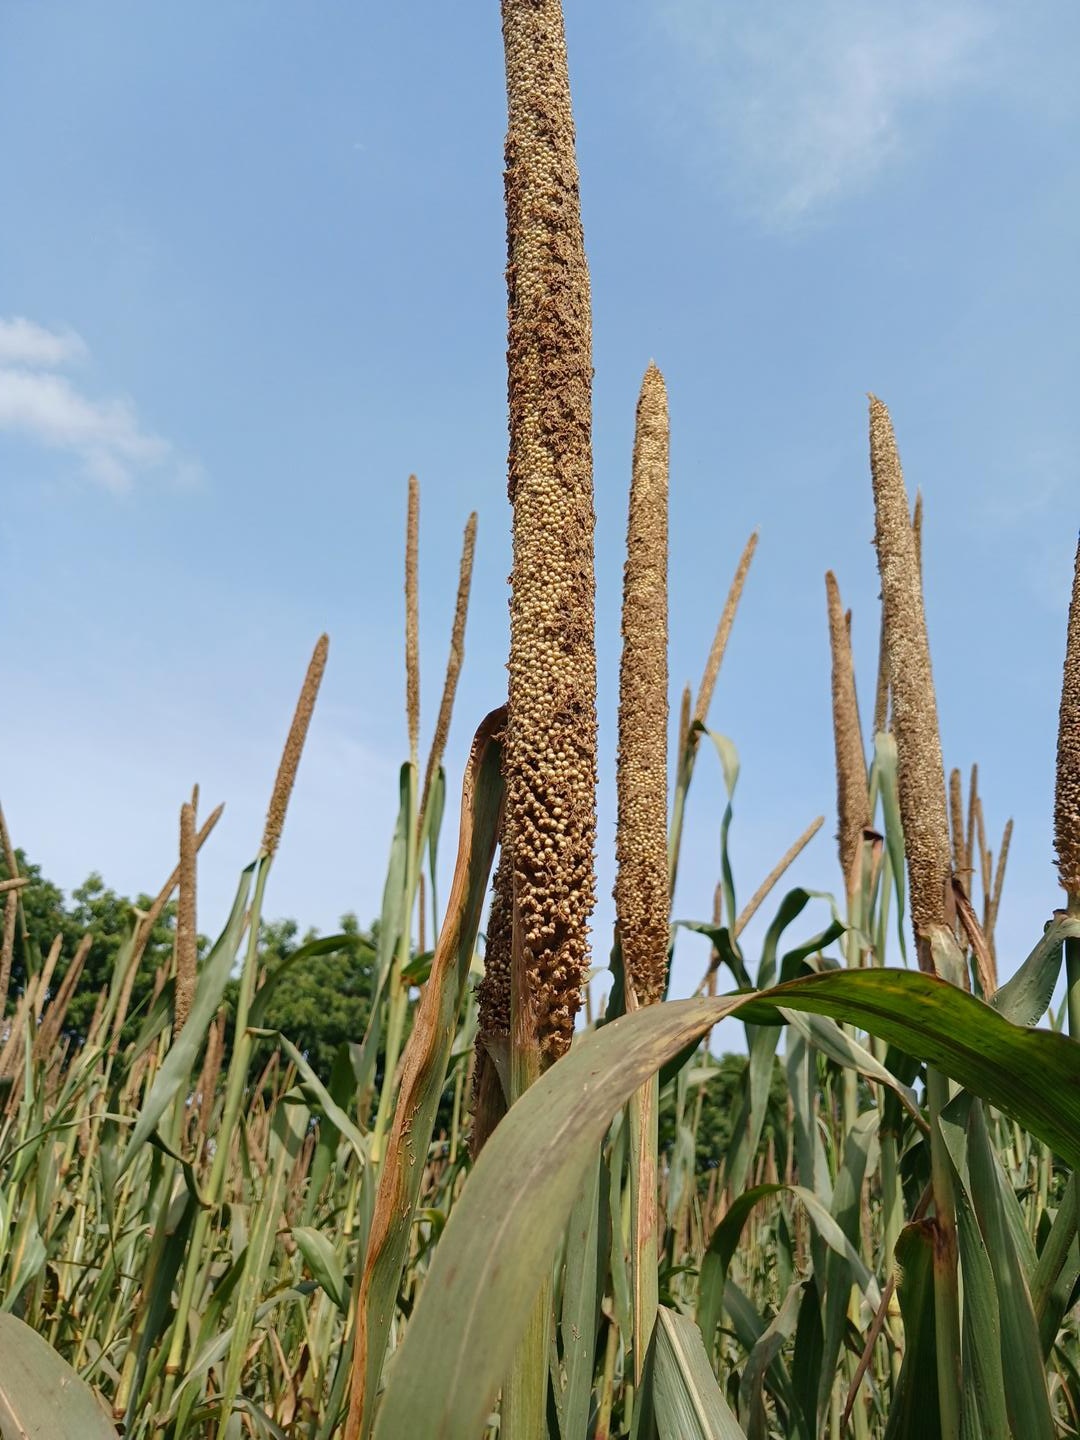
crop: pearl millet
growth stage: maturity
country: Senegal
